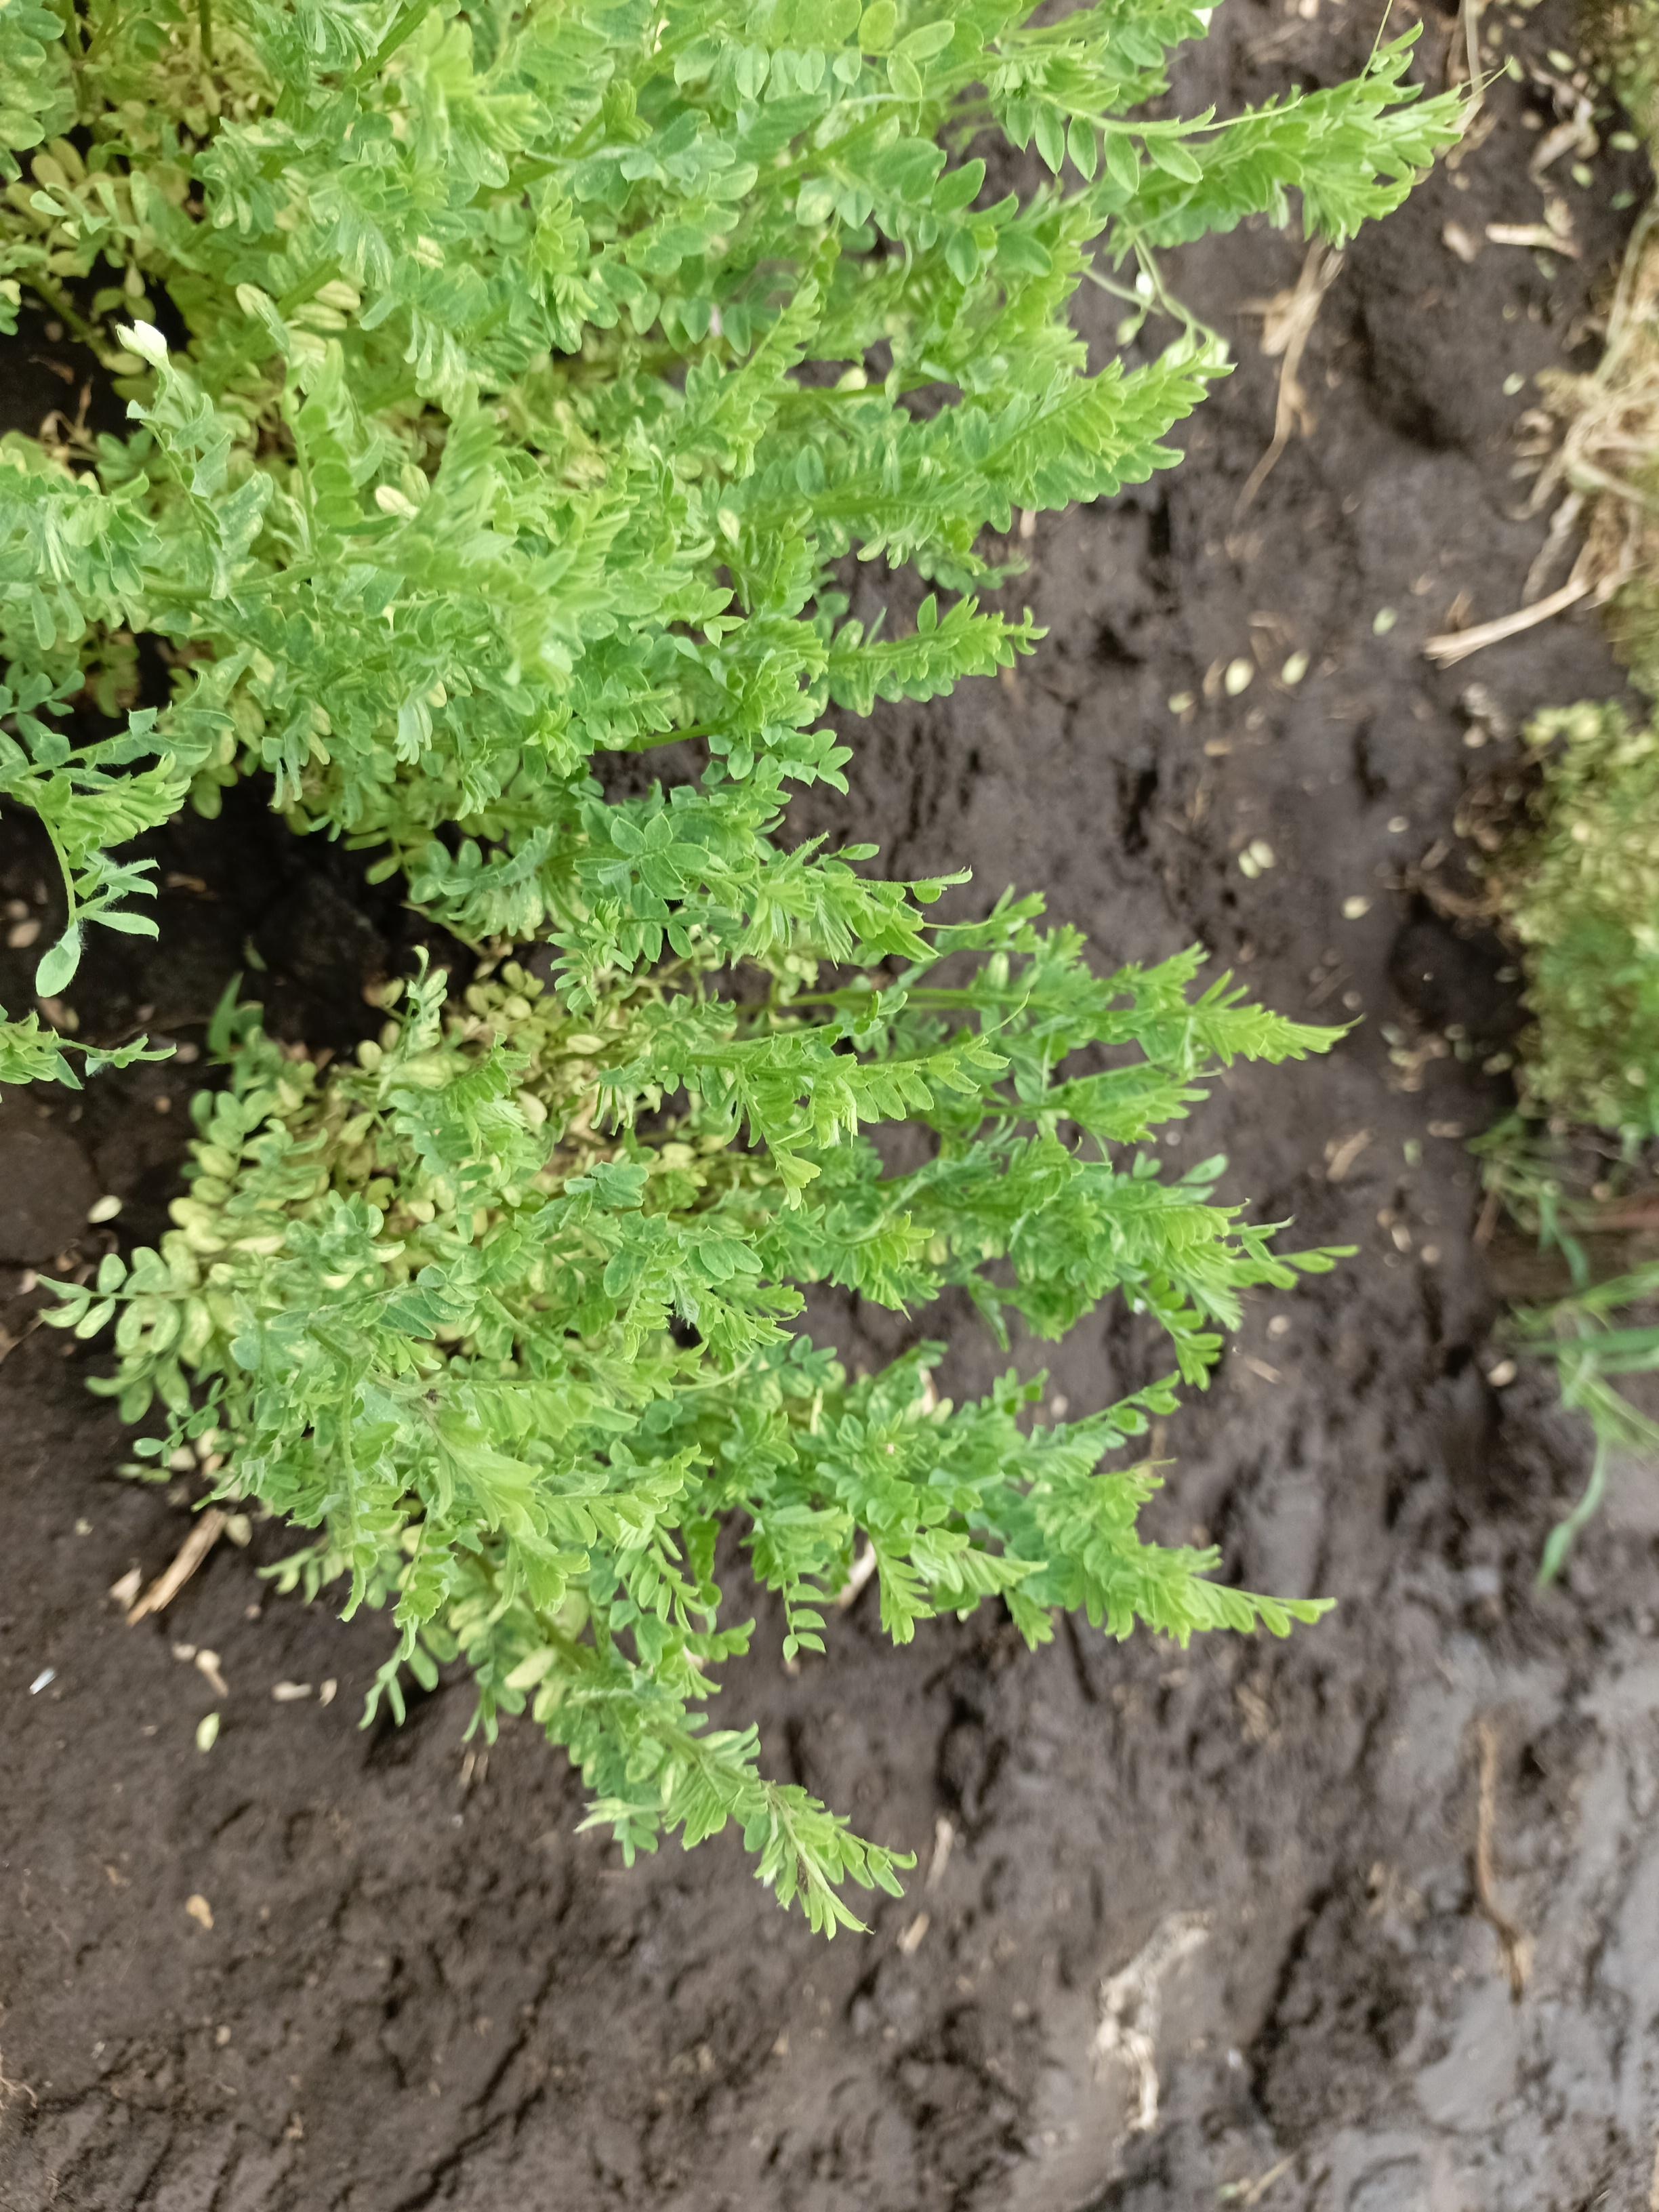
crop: lentil
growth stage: vegetative
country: Tanzania
